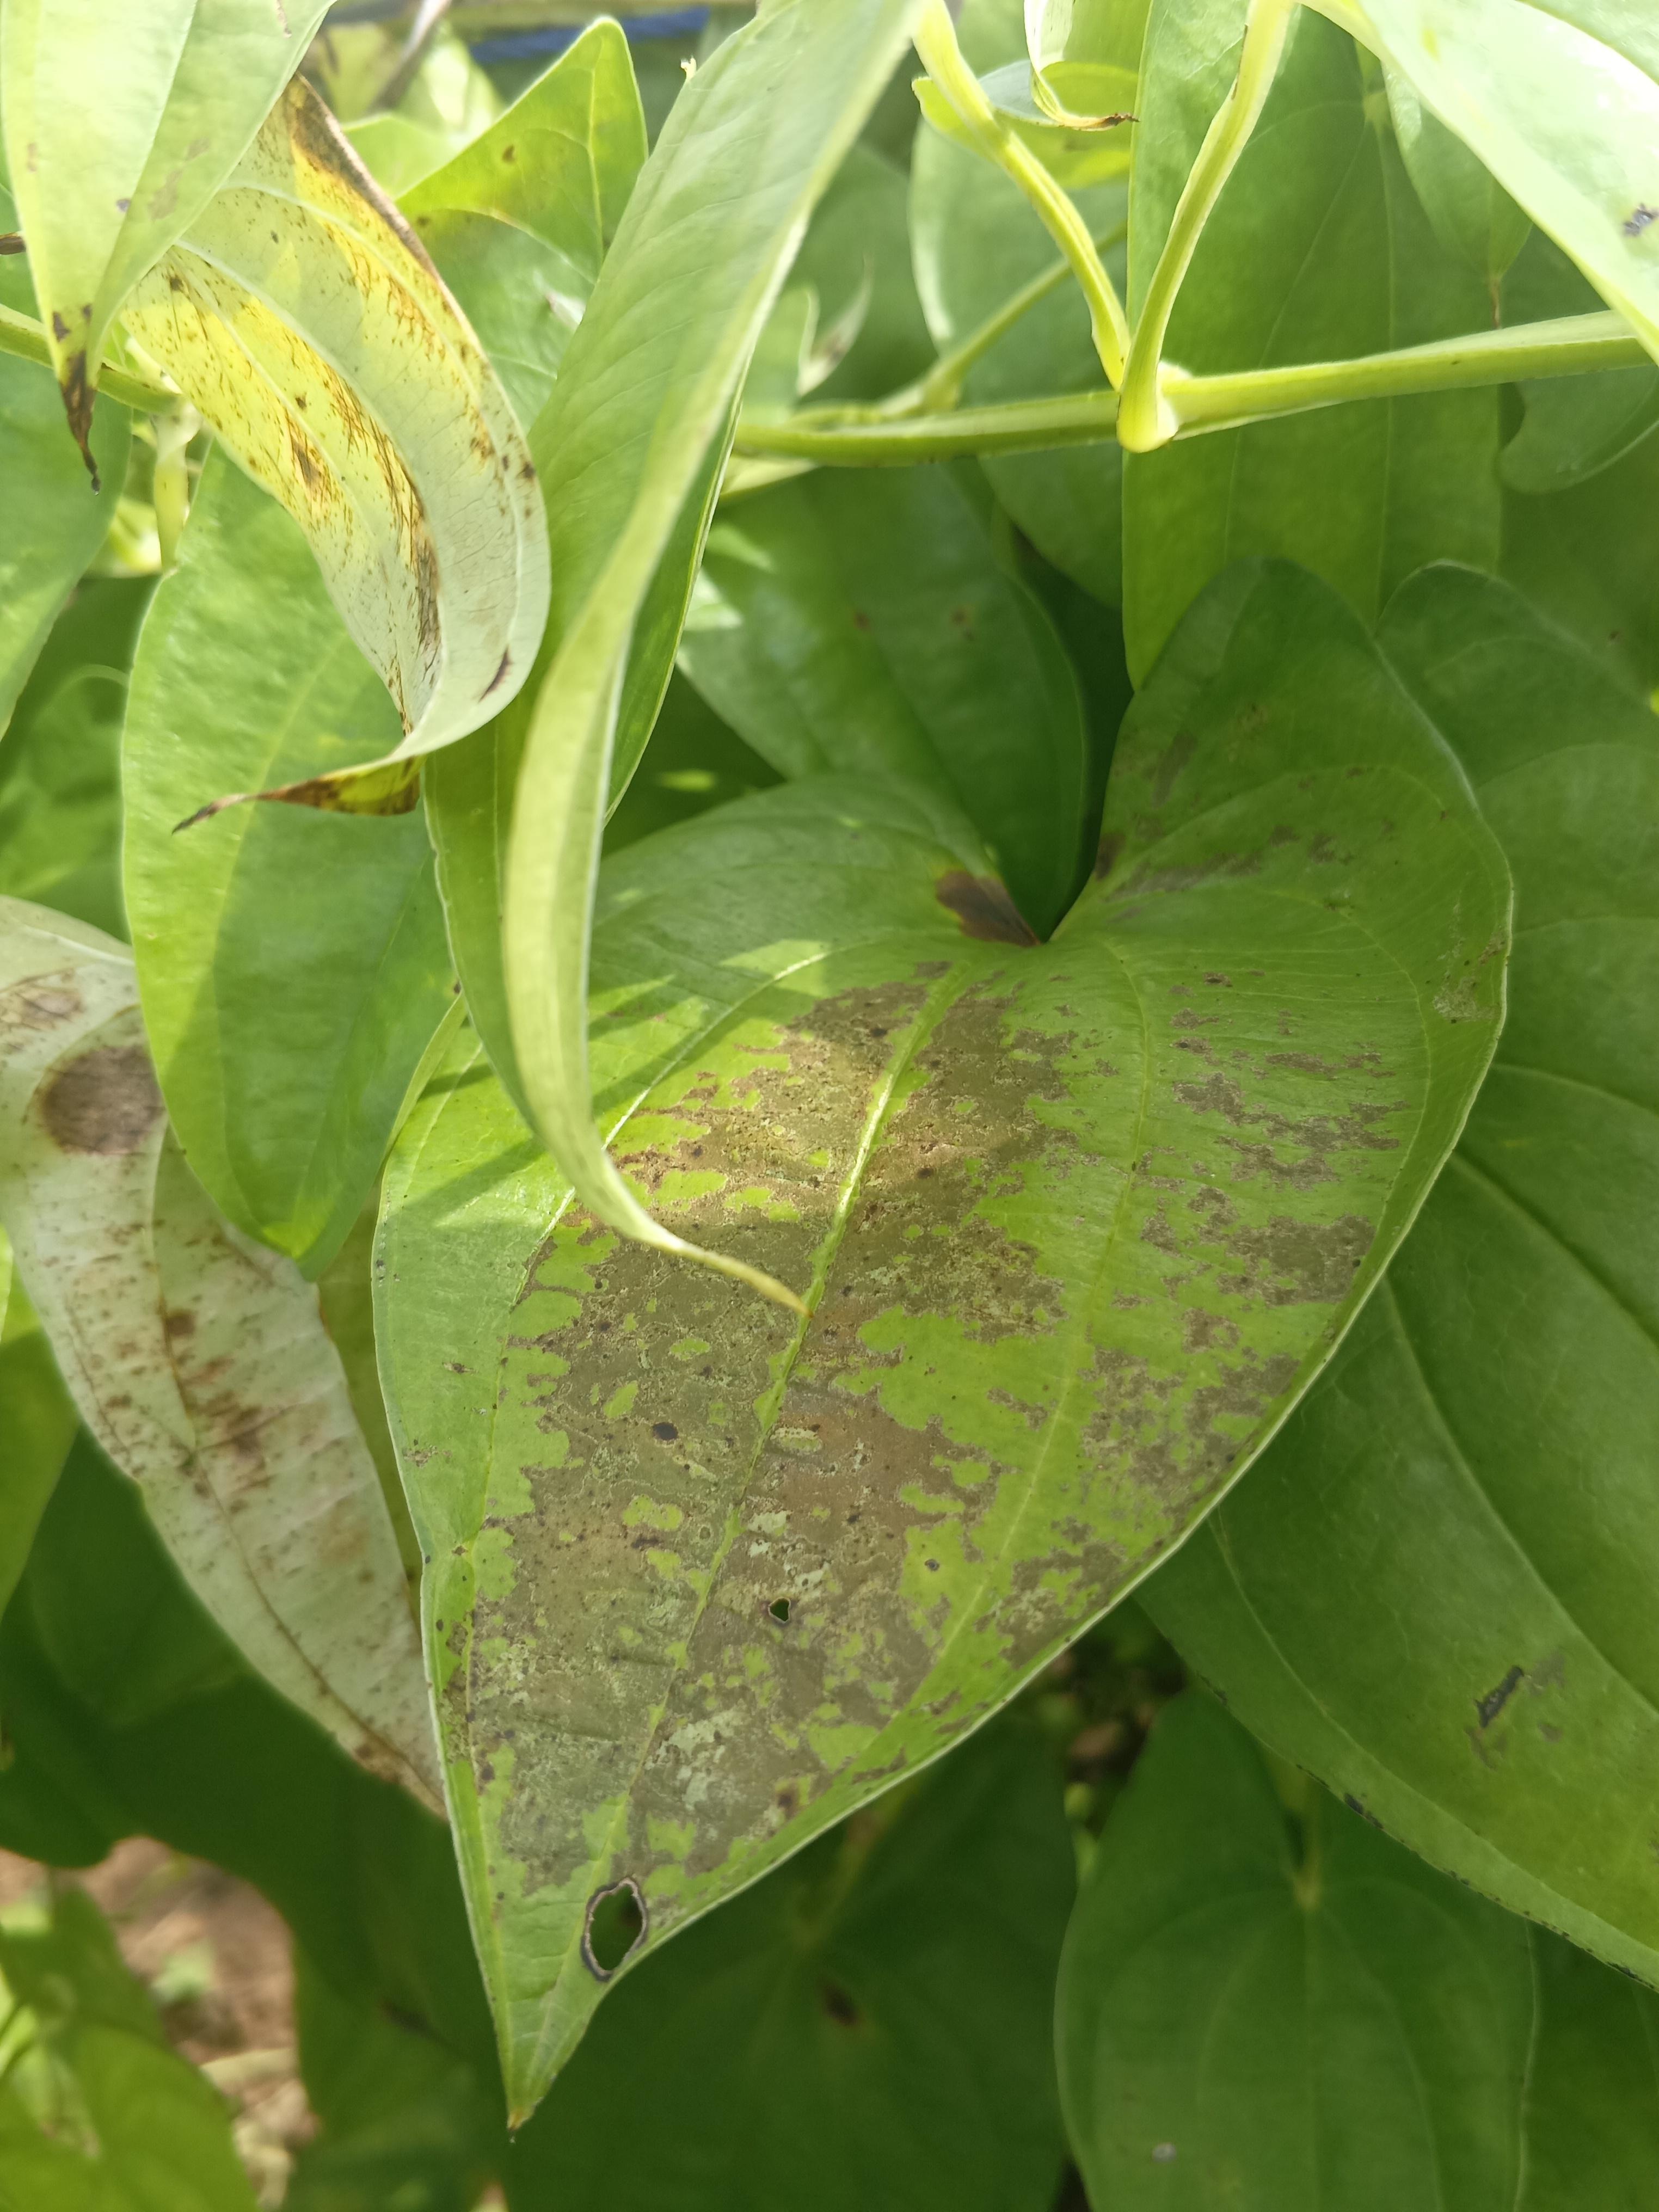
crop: yam
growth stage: vegetative
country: Nigeria
